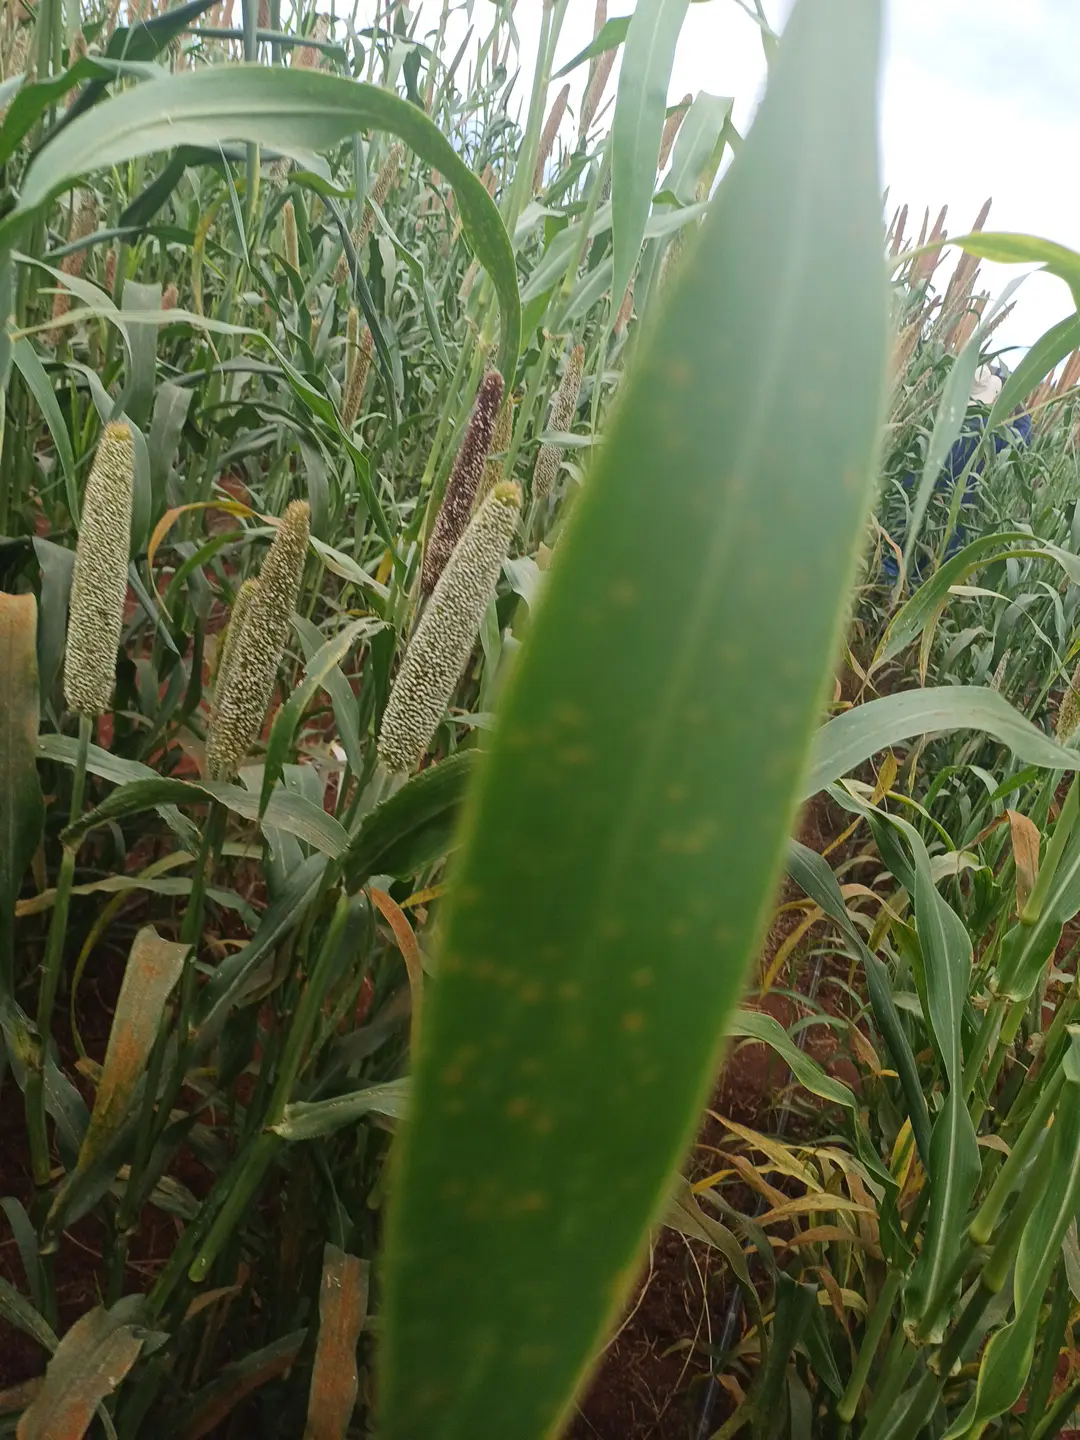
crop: pearl millet
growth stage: flowering
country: Kenya
